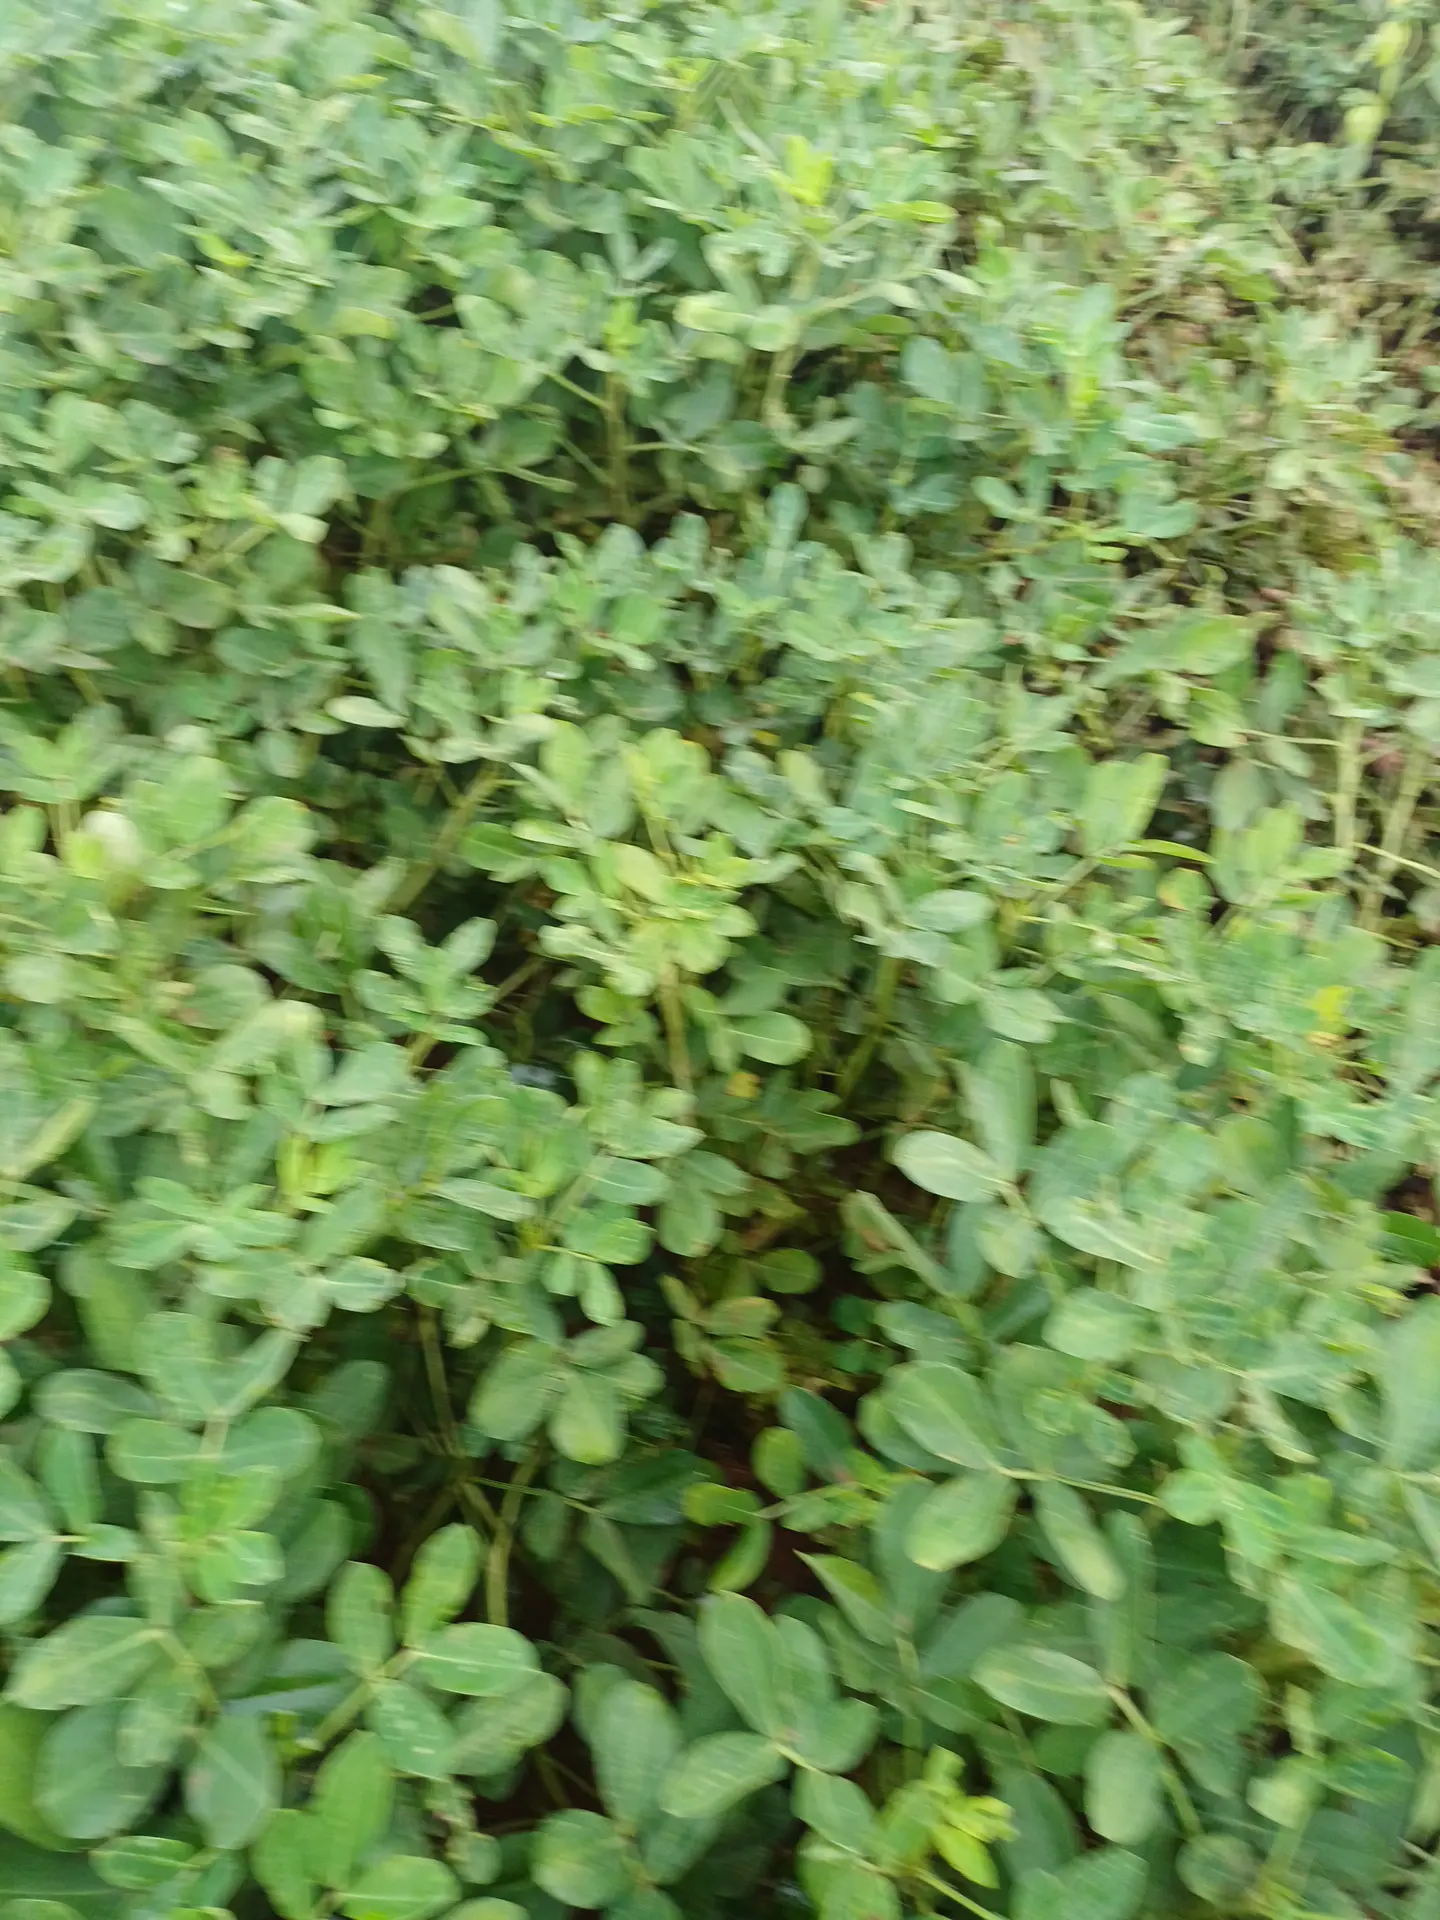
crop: groundnut
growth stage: pegging
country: Kenya
